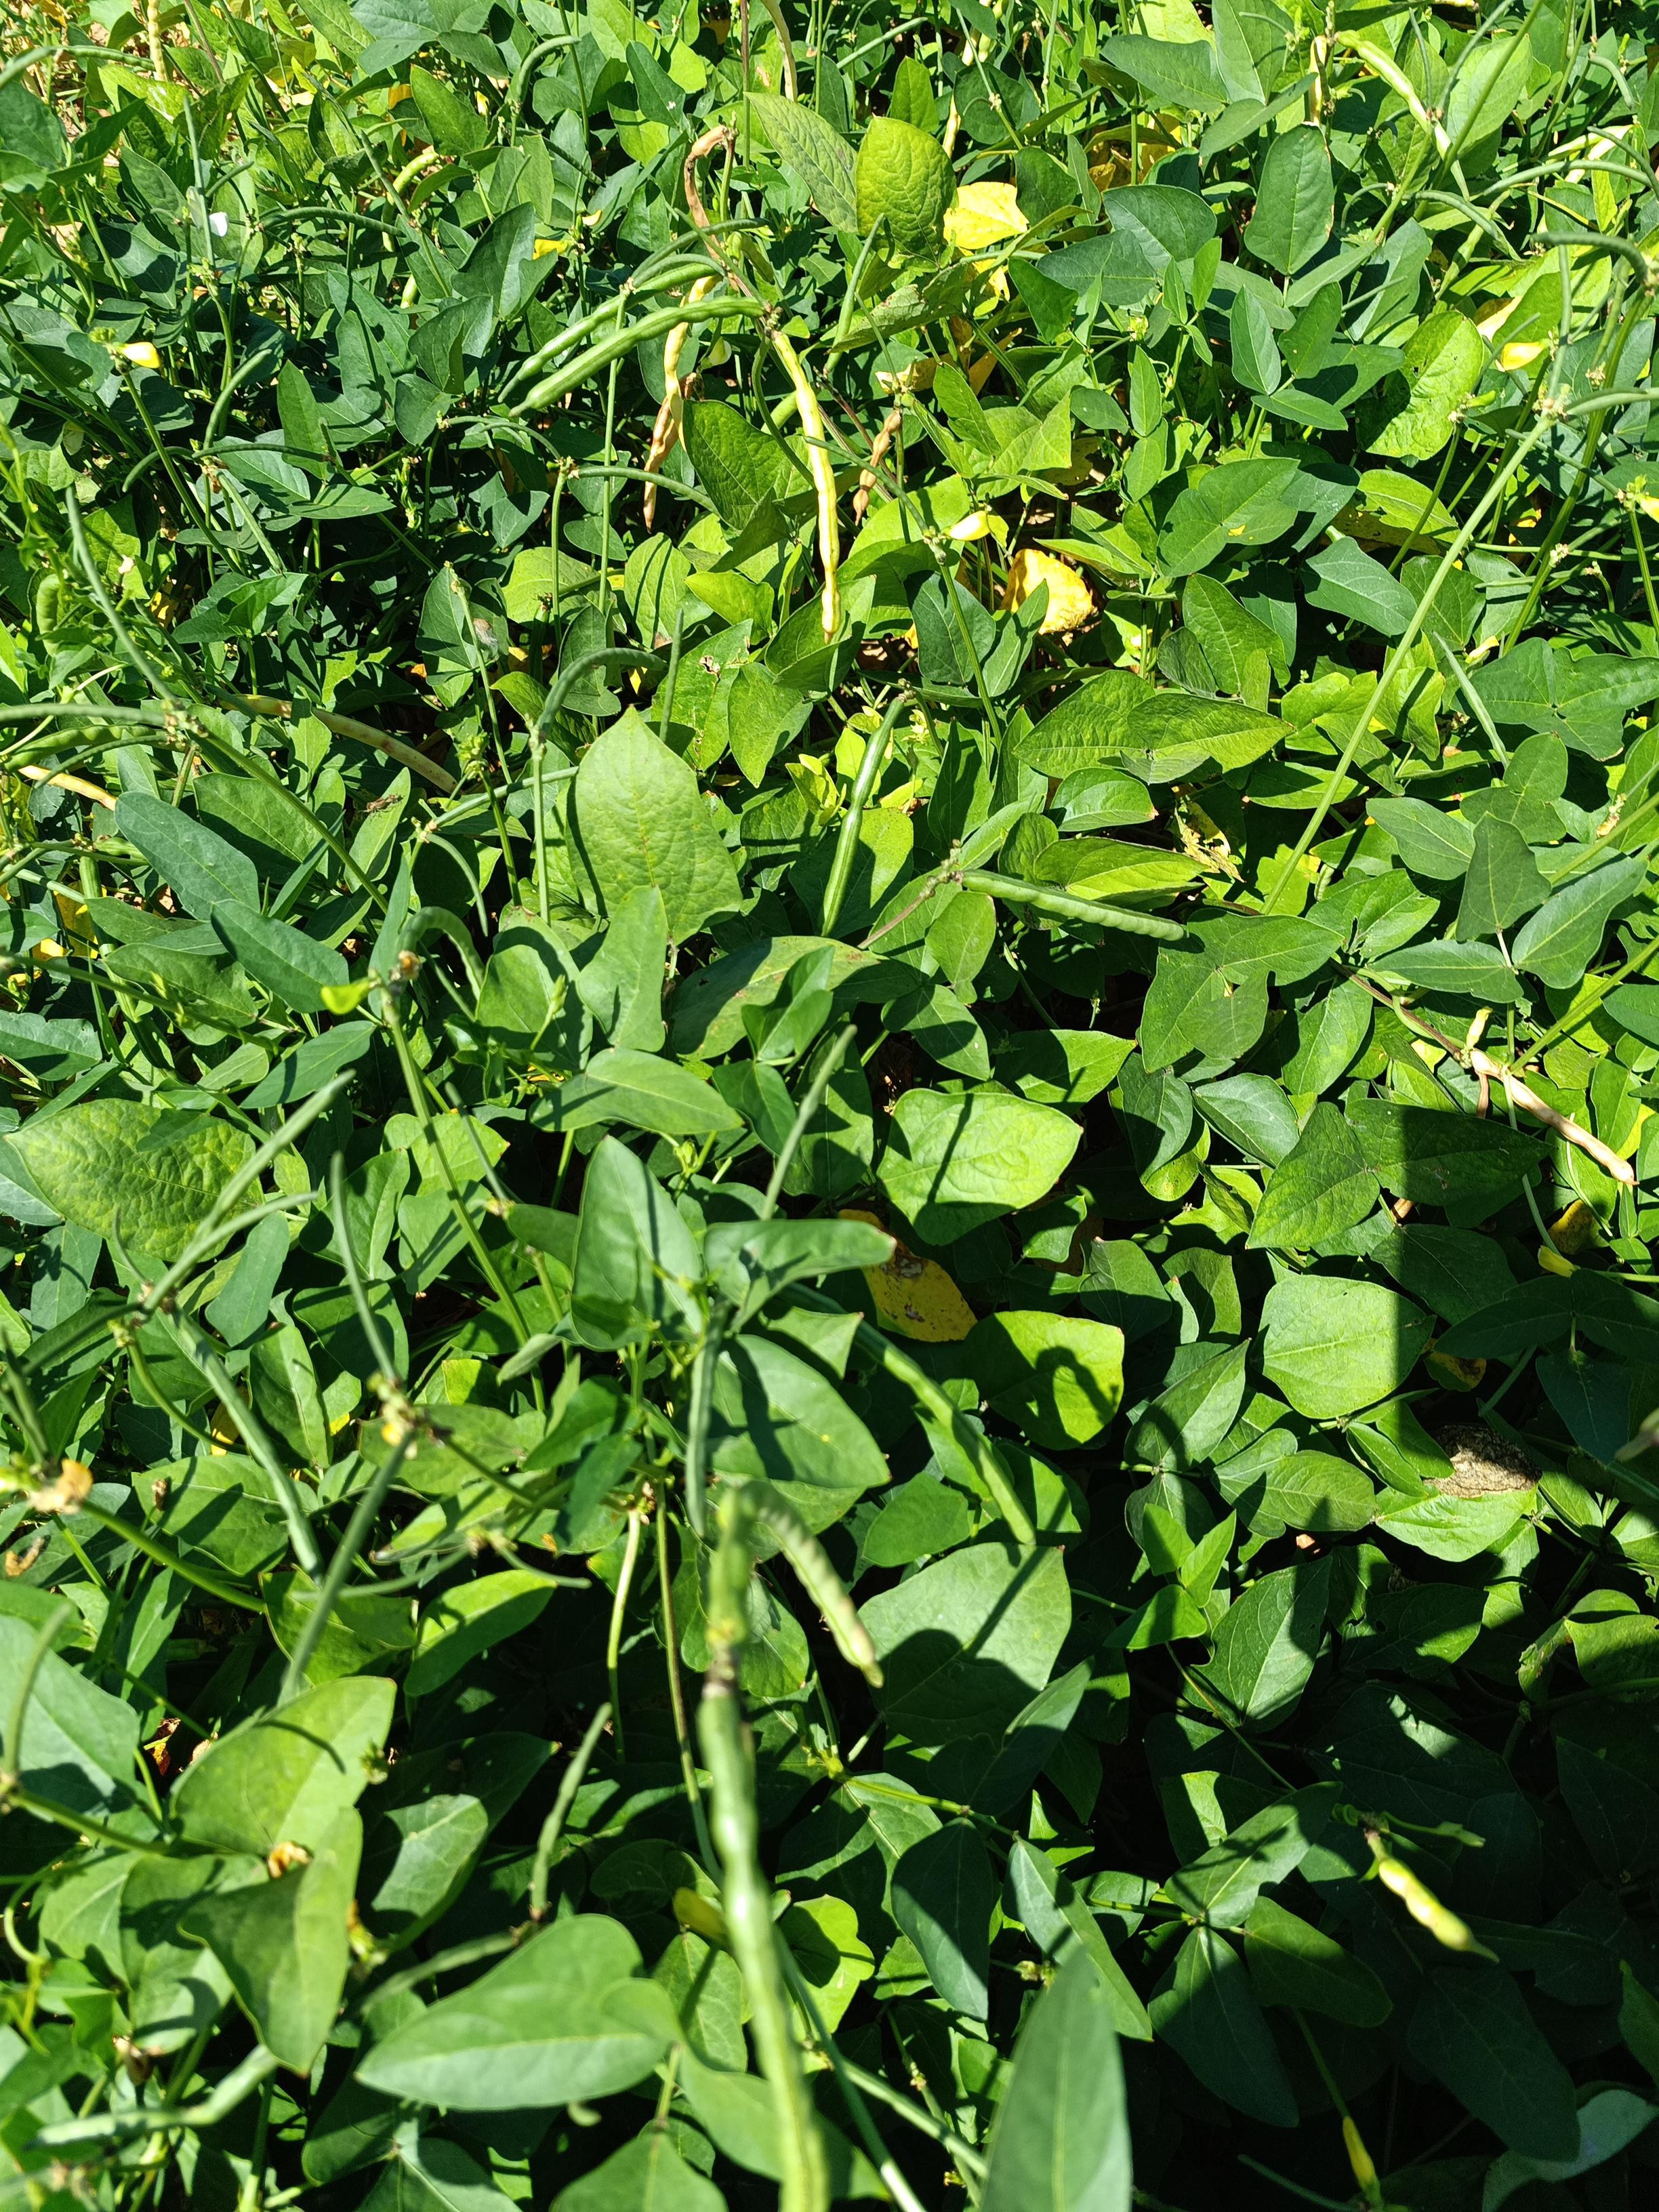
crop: cowpea
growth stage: maturity
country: Nigeria
